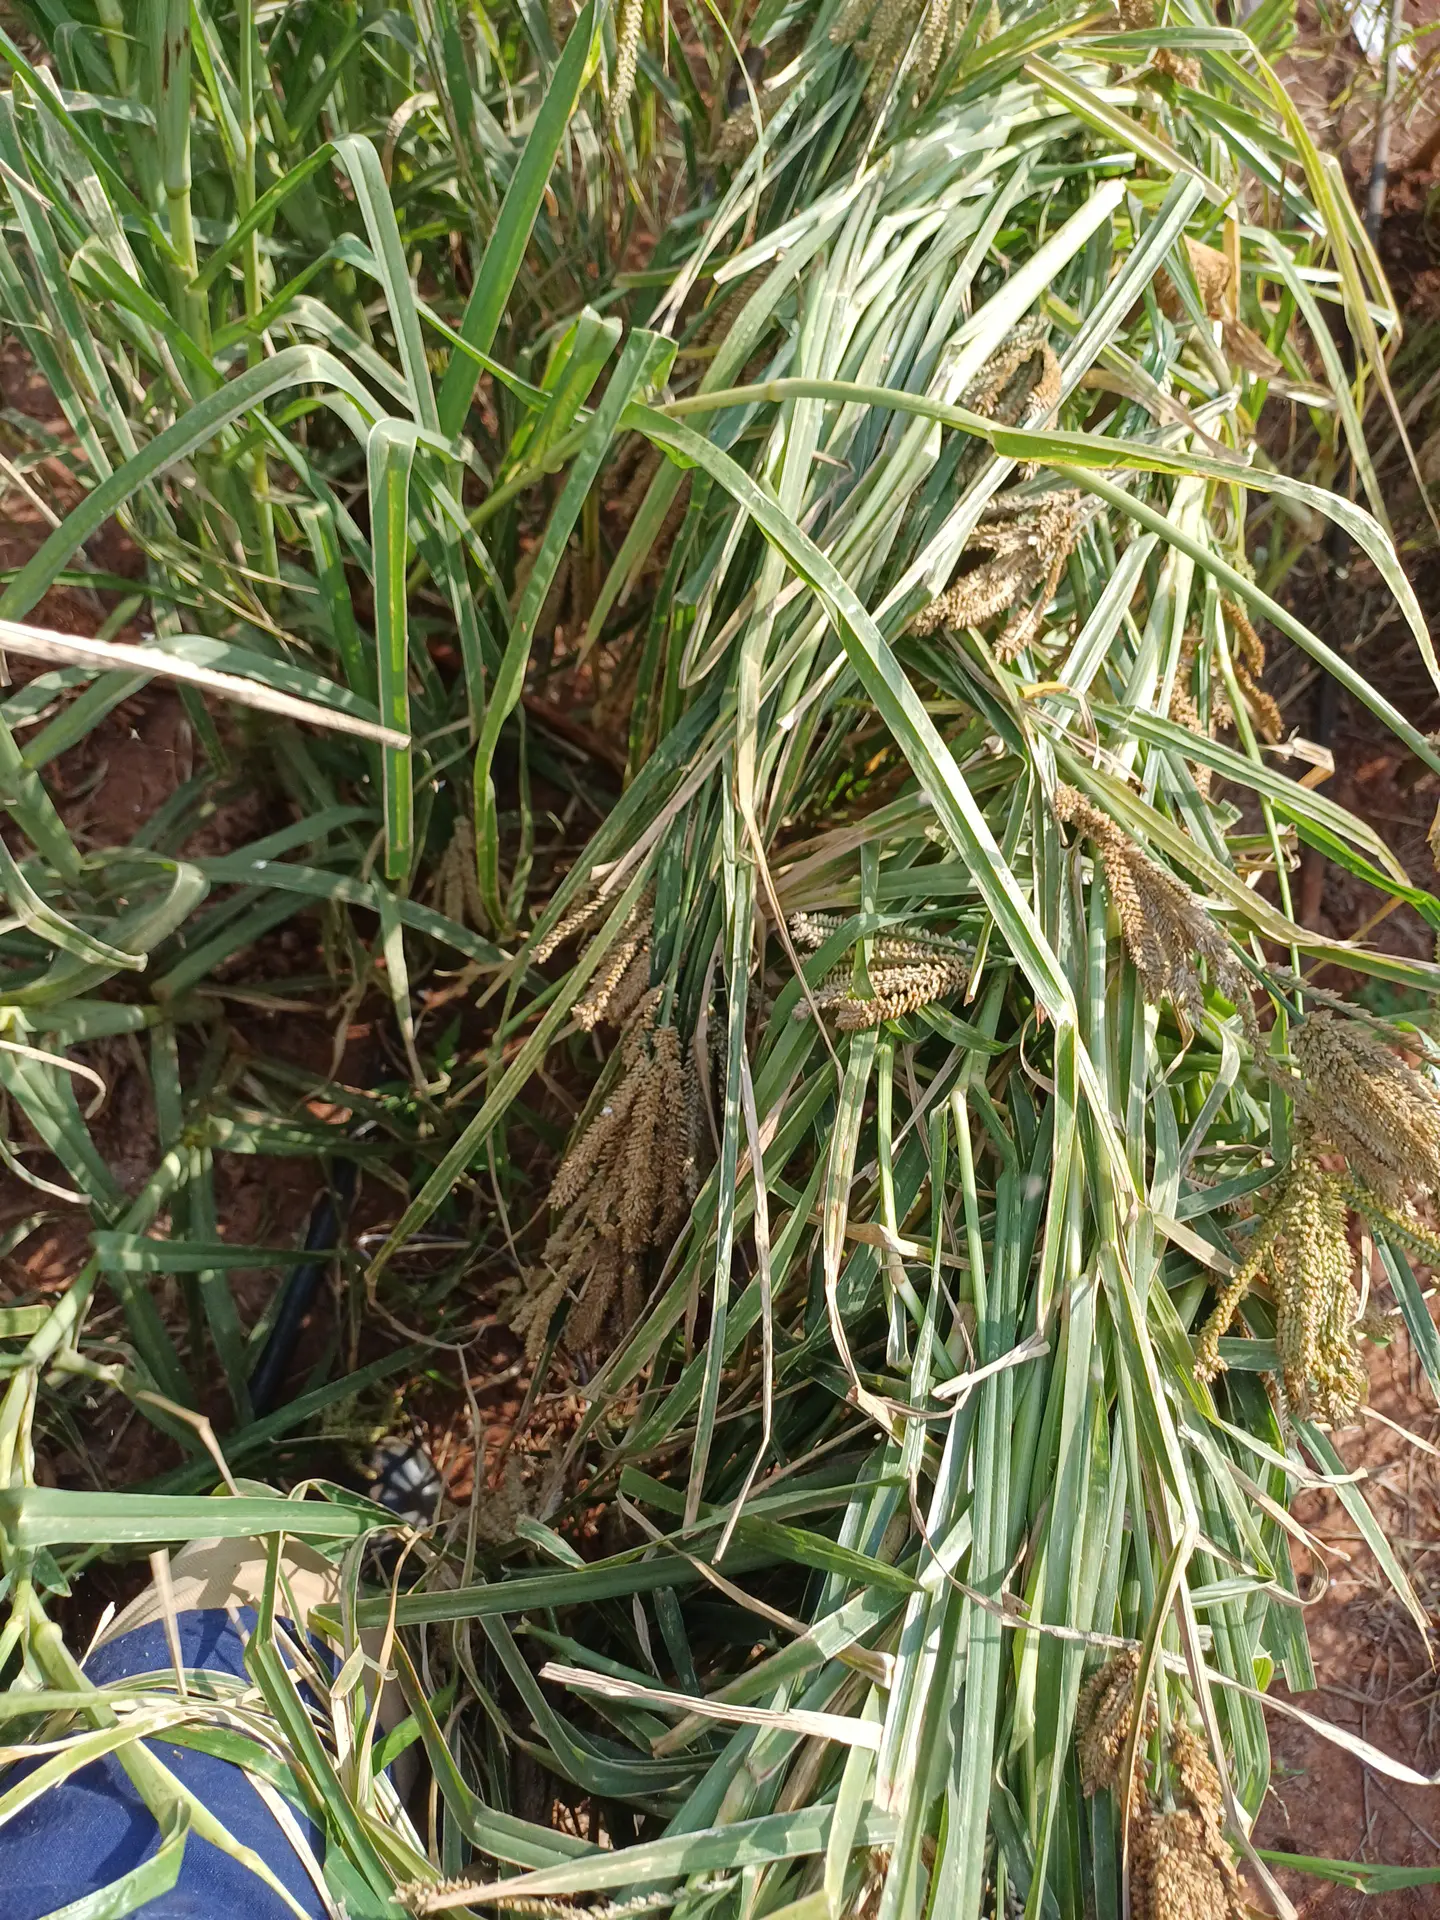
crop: finger millet
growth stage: maturity
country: Kenya
